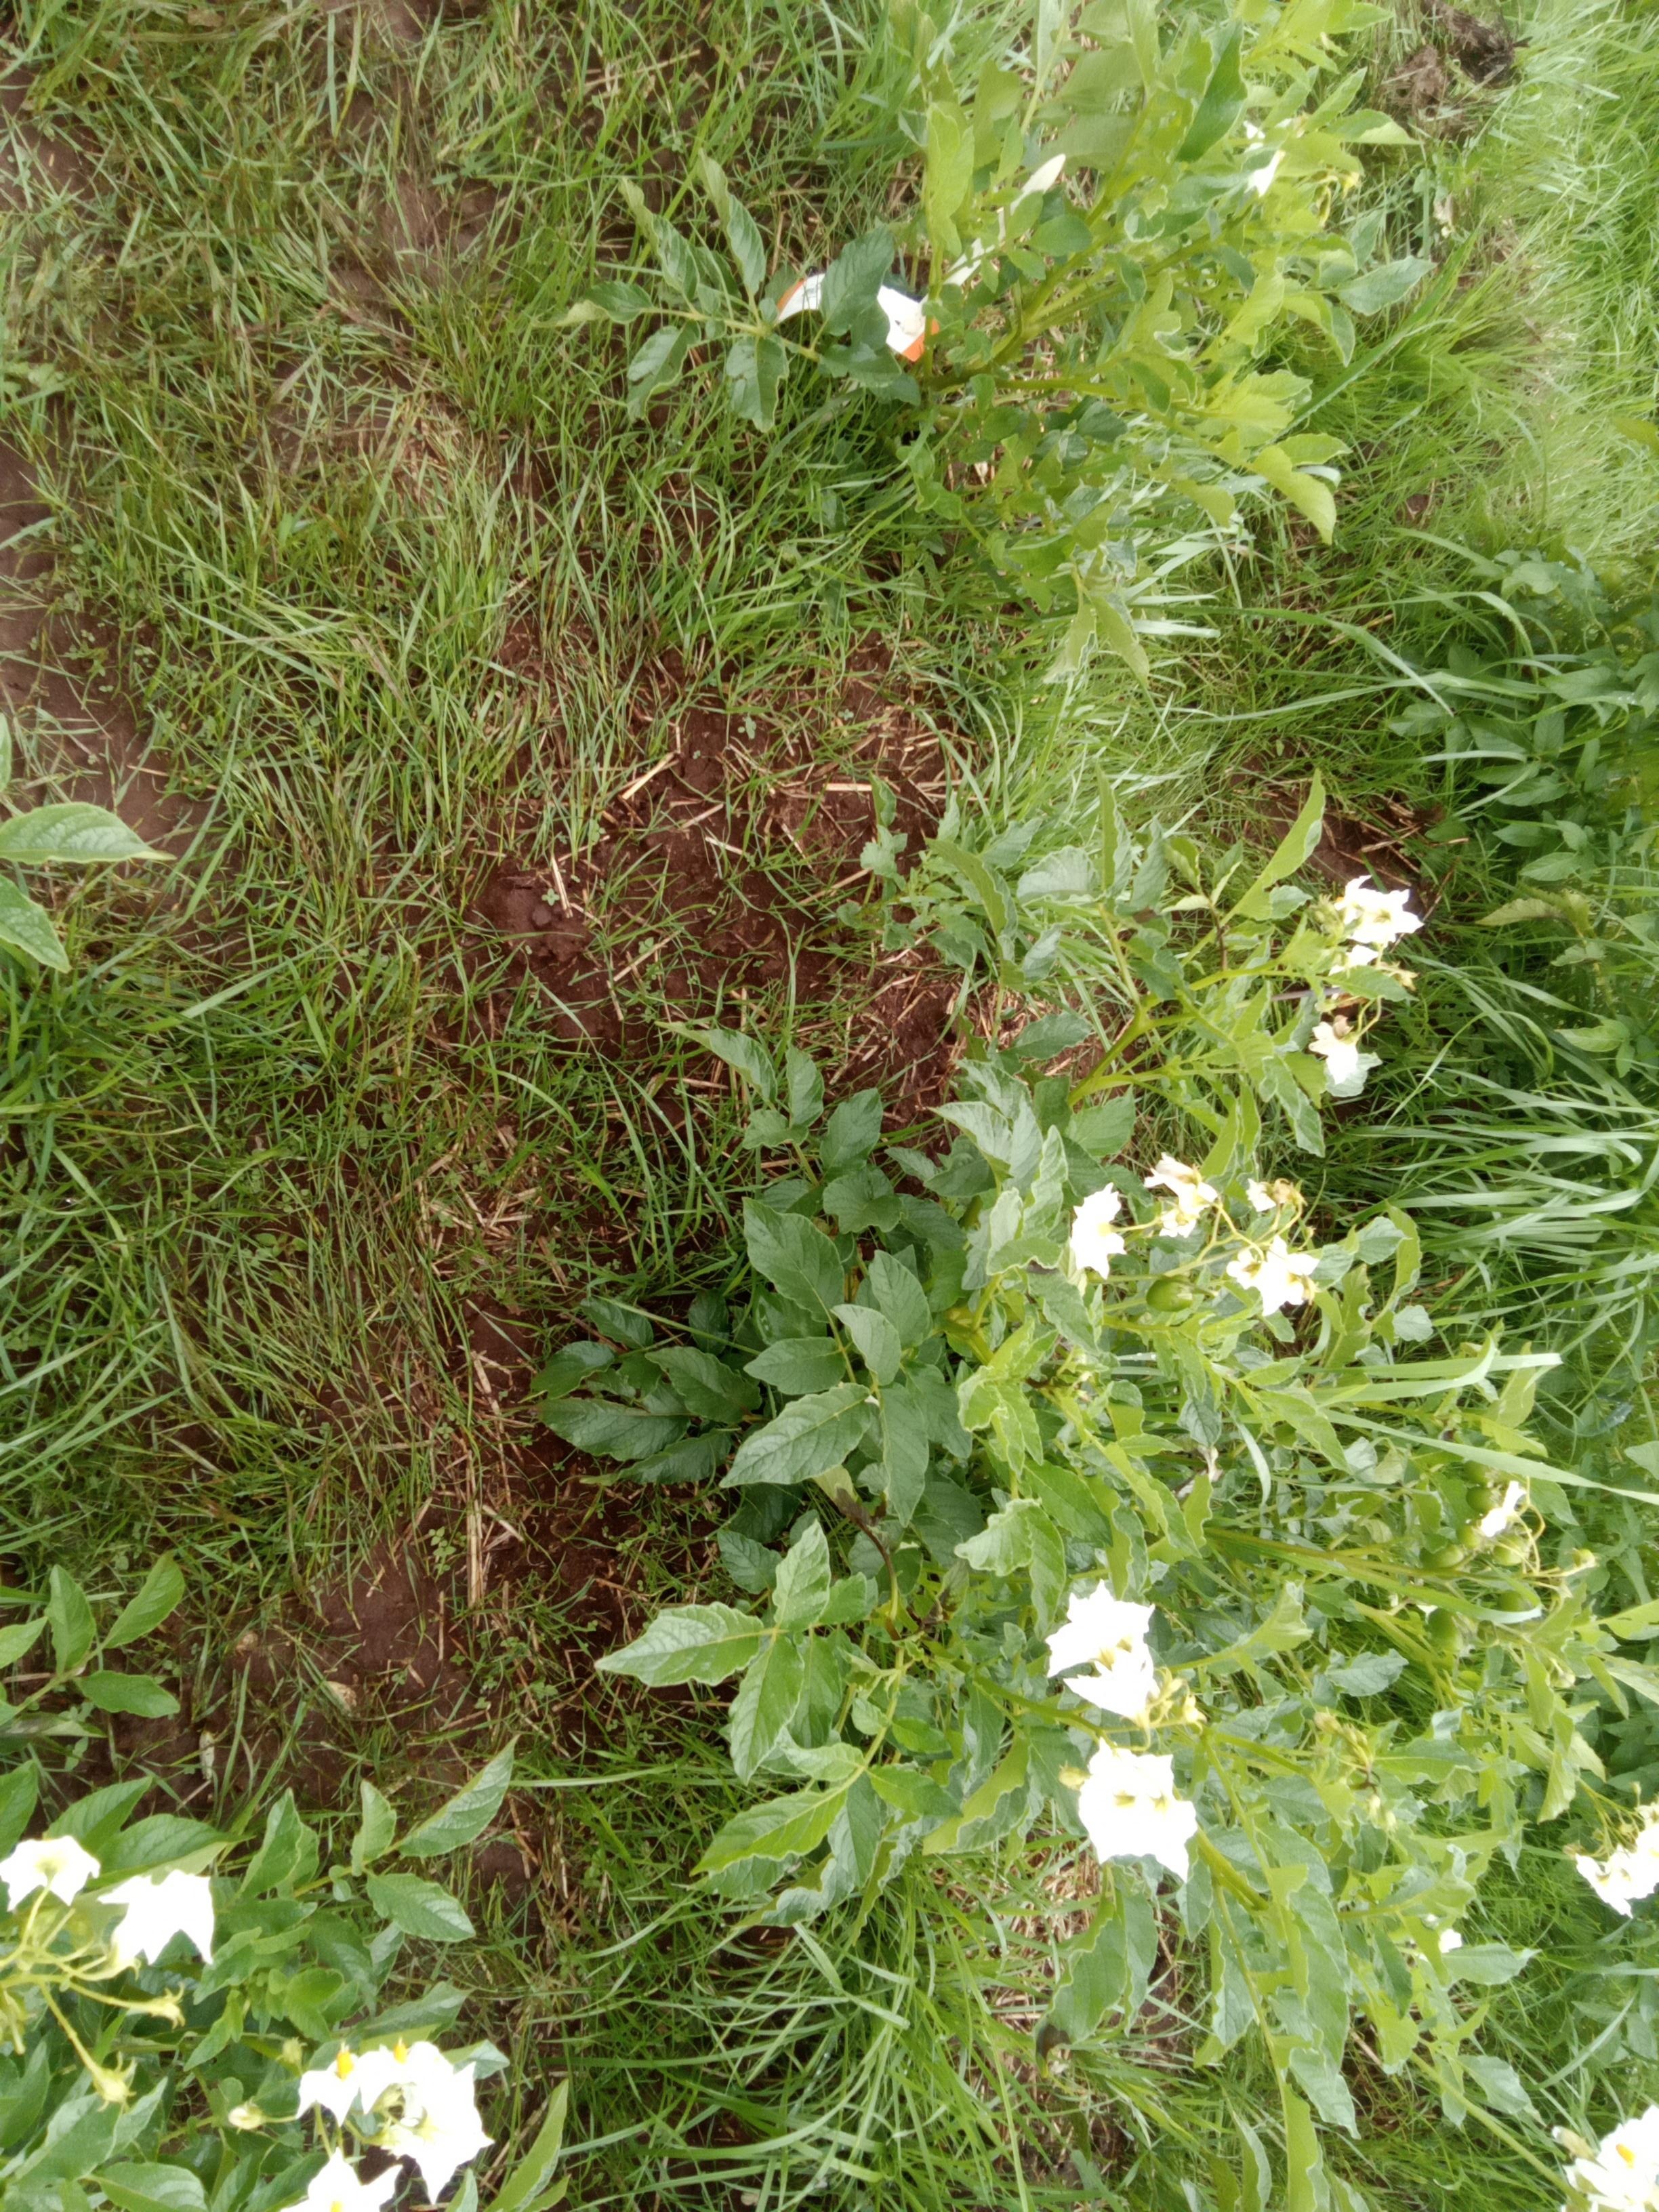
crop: potato
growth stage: flowering
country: Kenya
